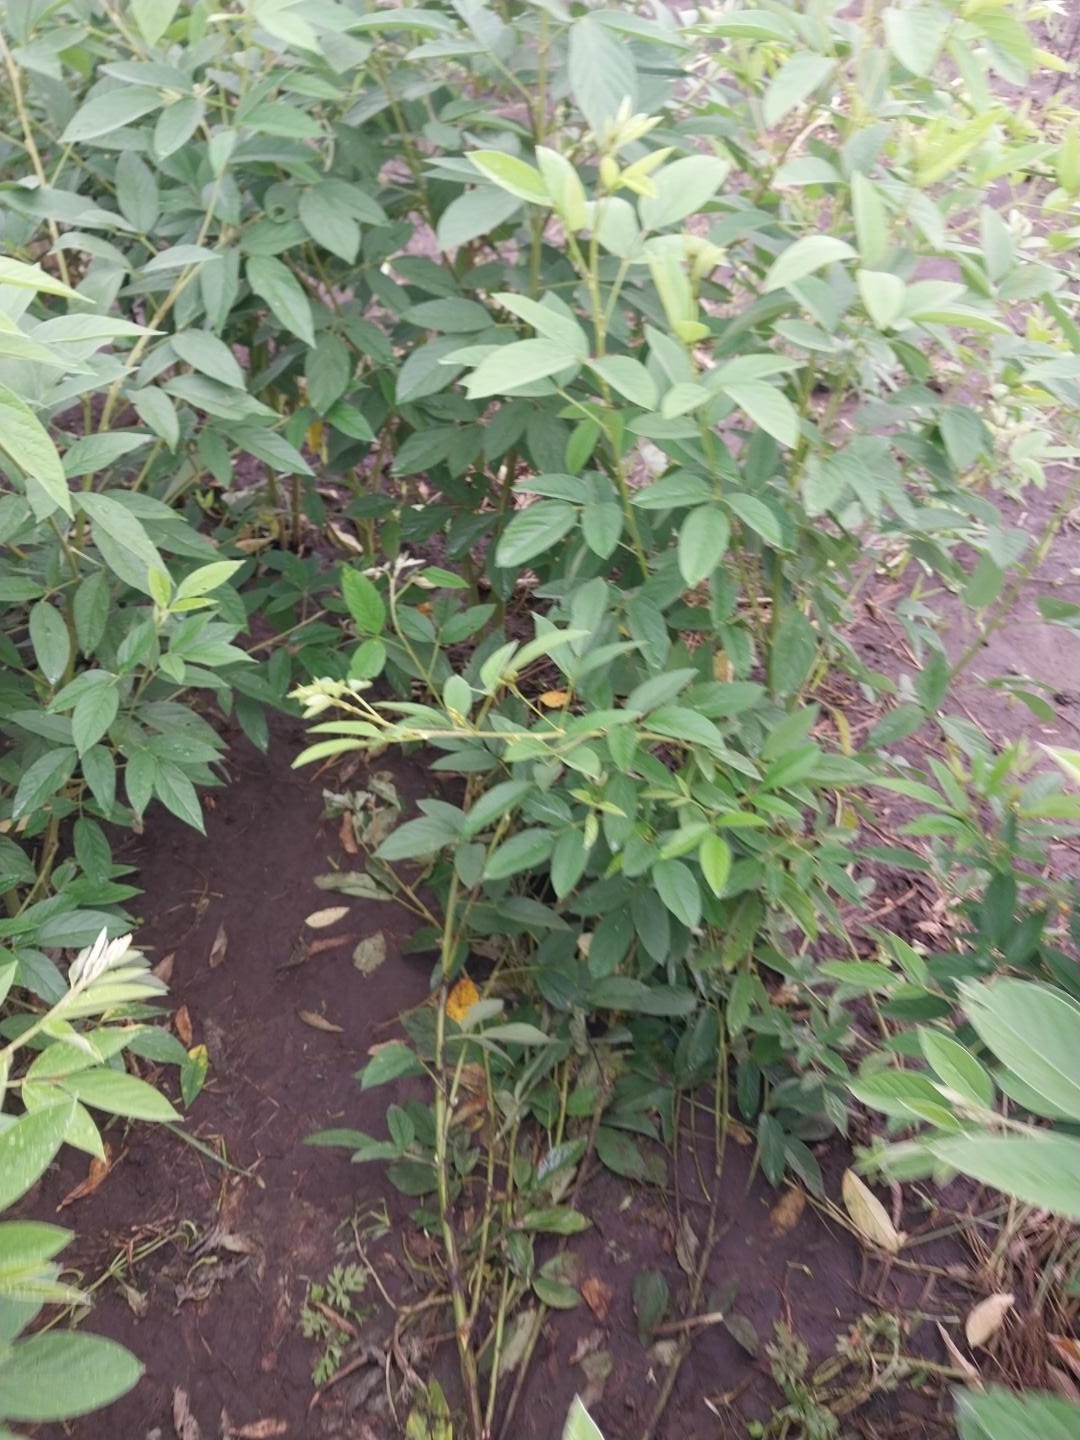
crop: pigeonpea
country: Tanzania
